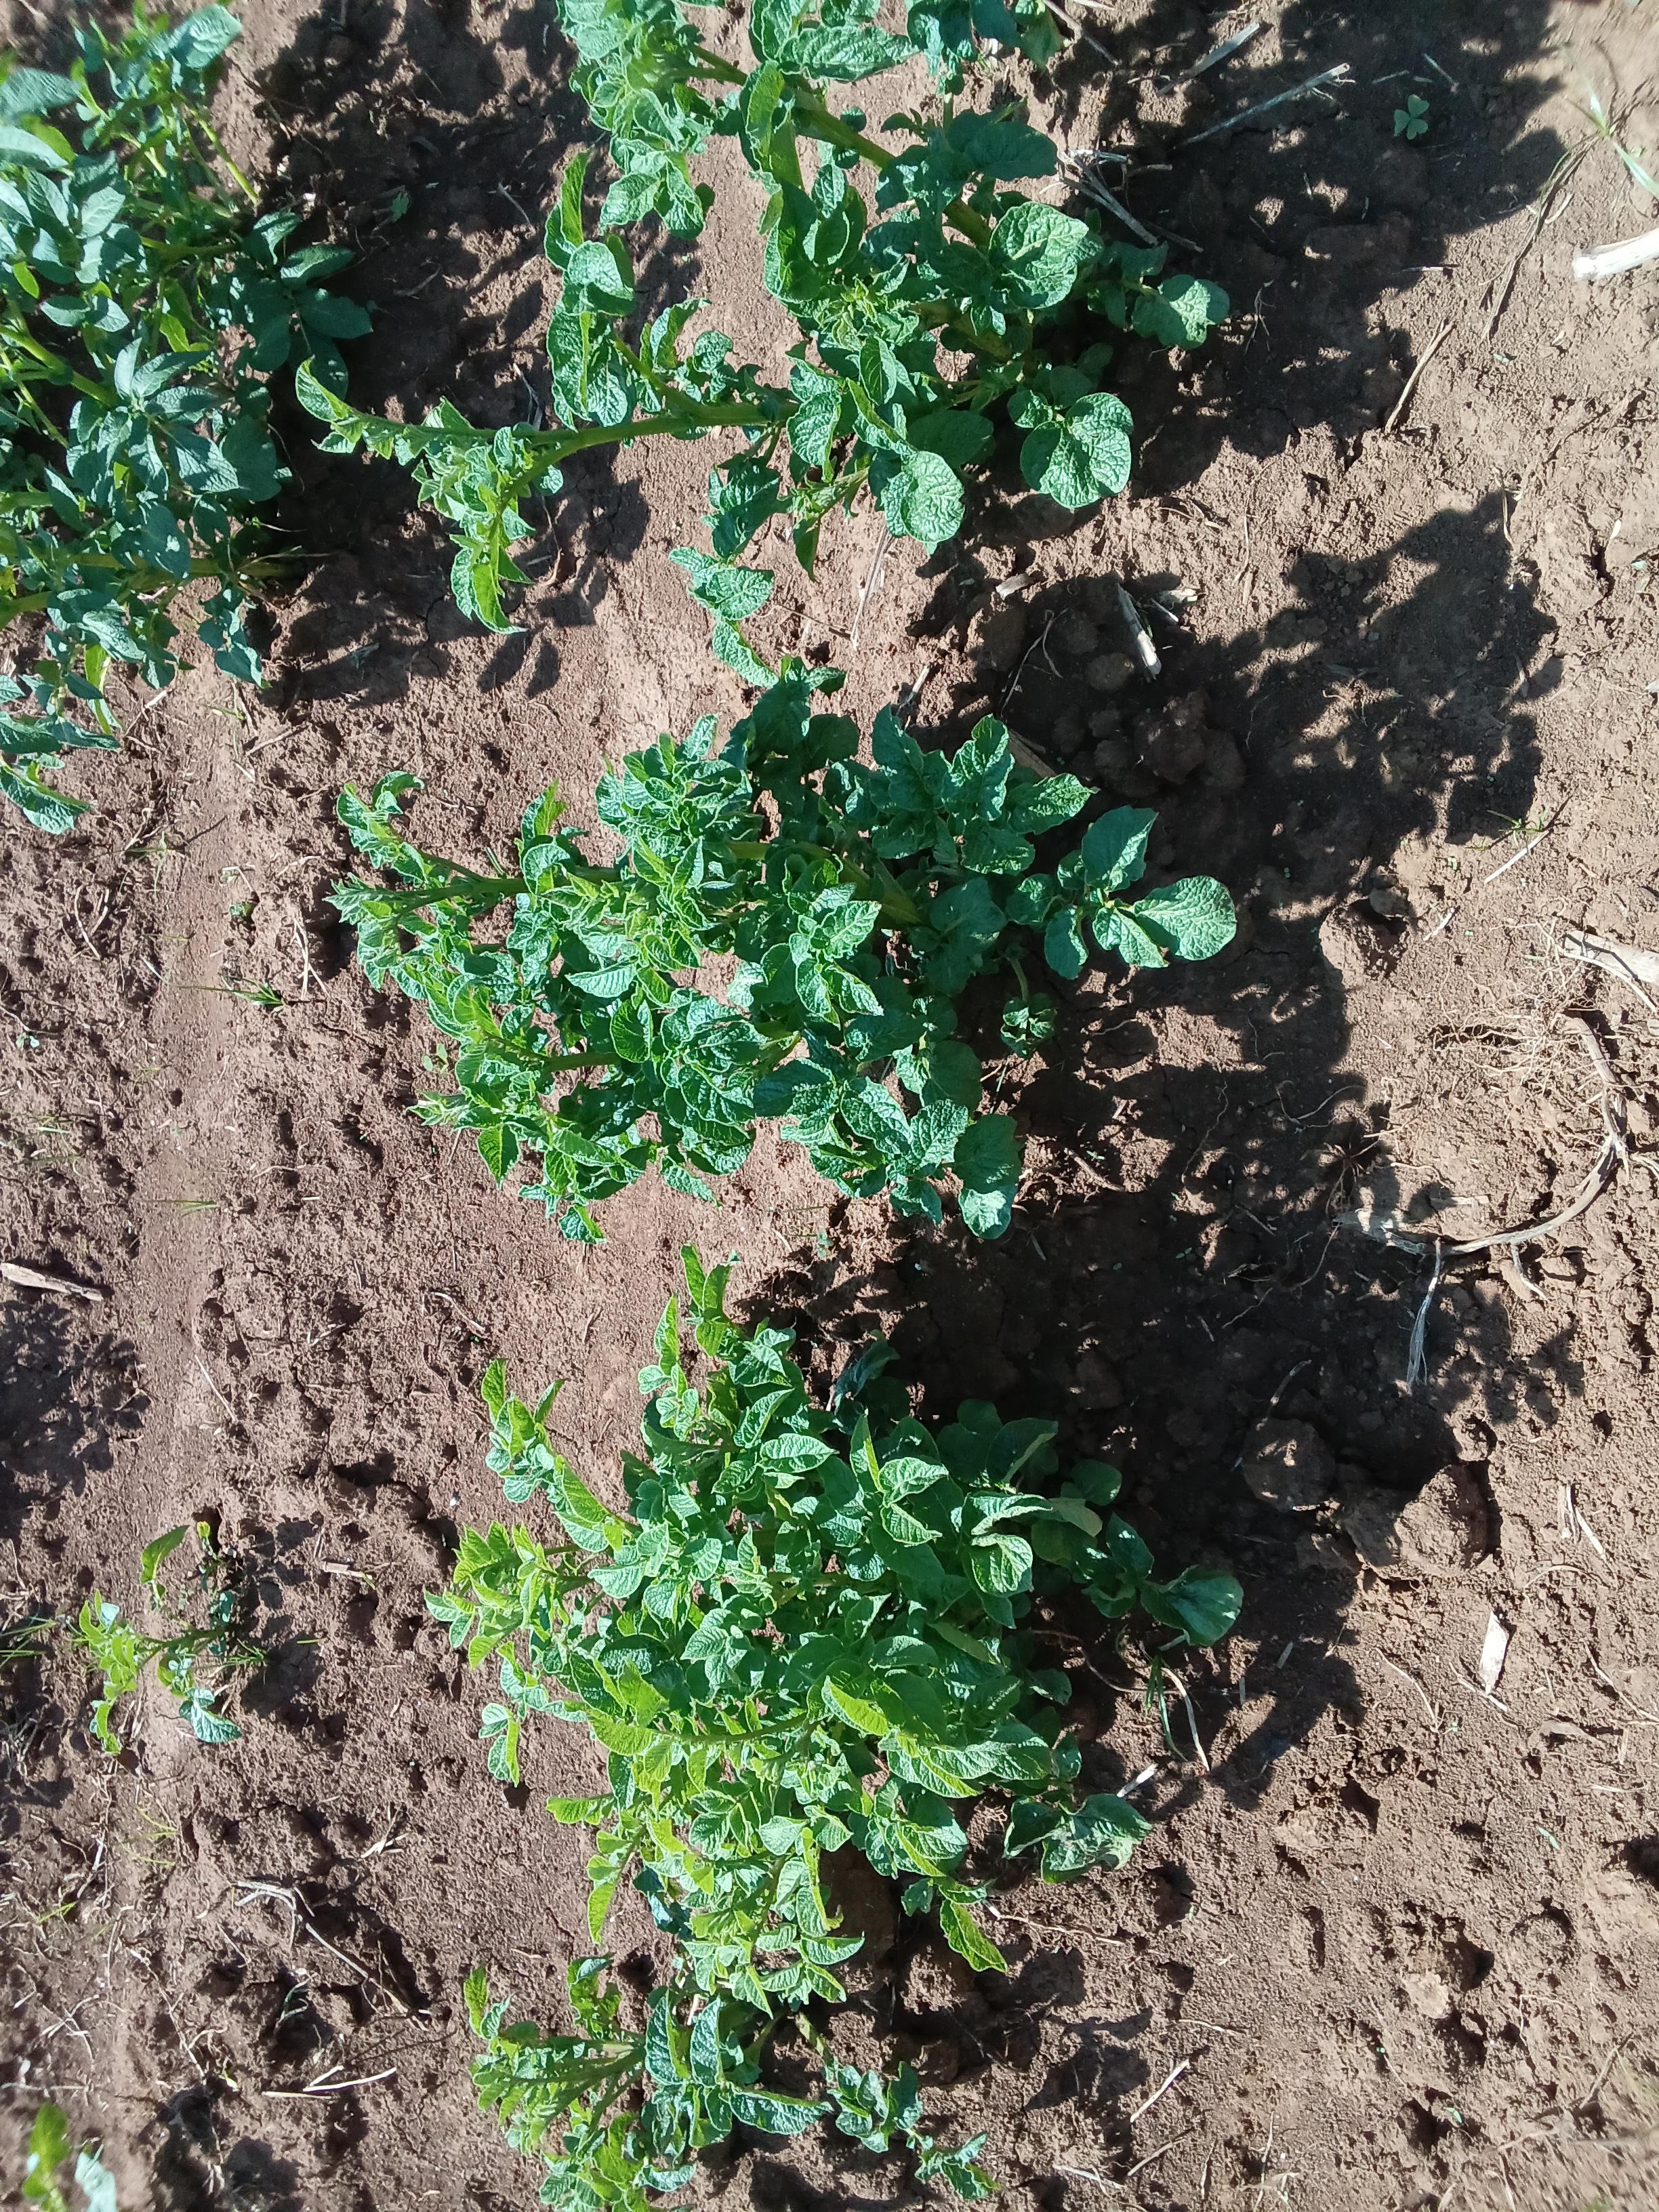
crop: potato
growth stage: vegetative
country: Kenya
